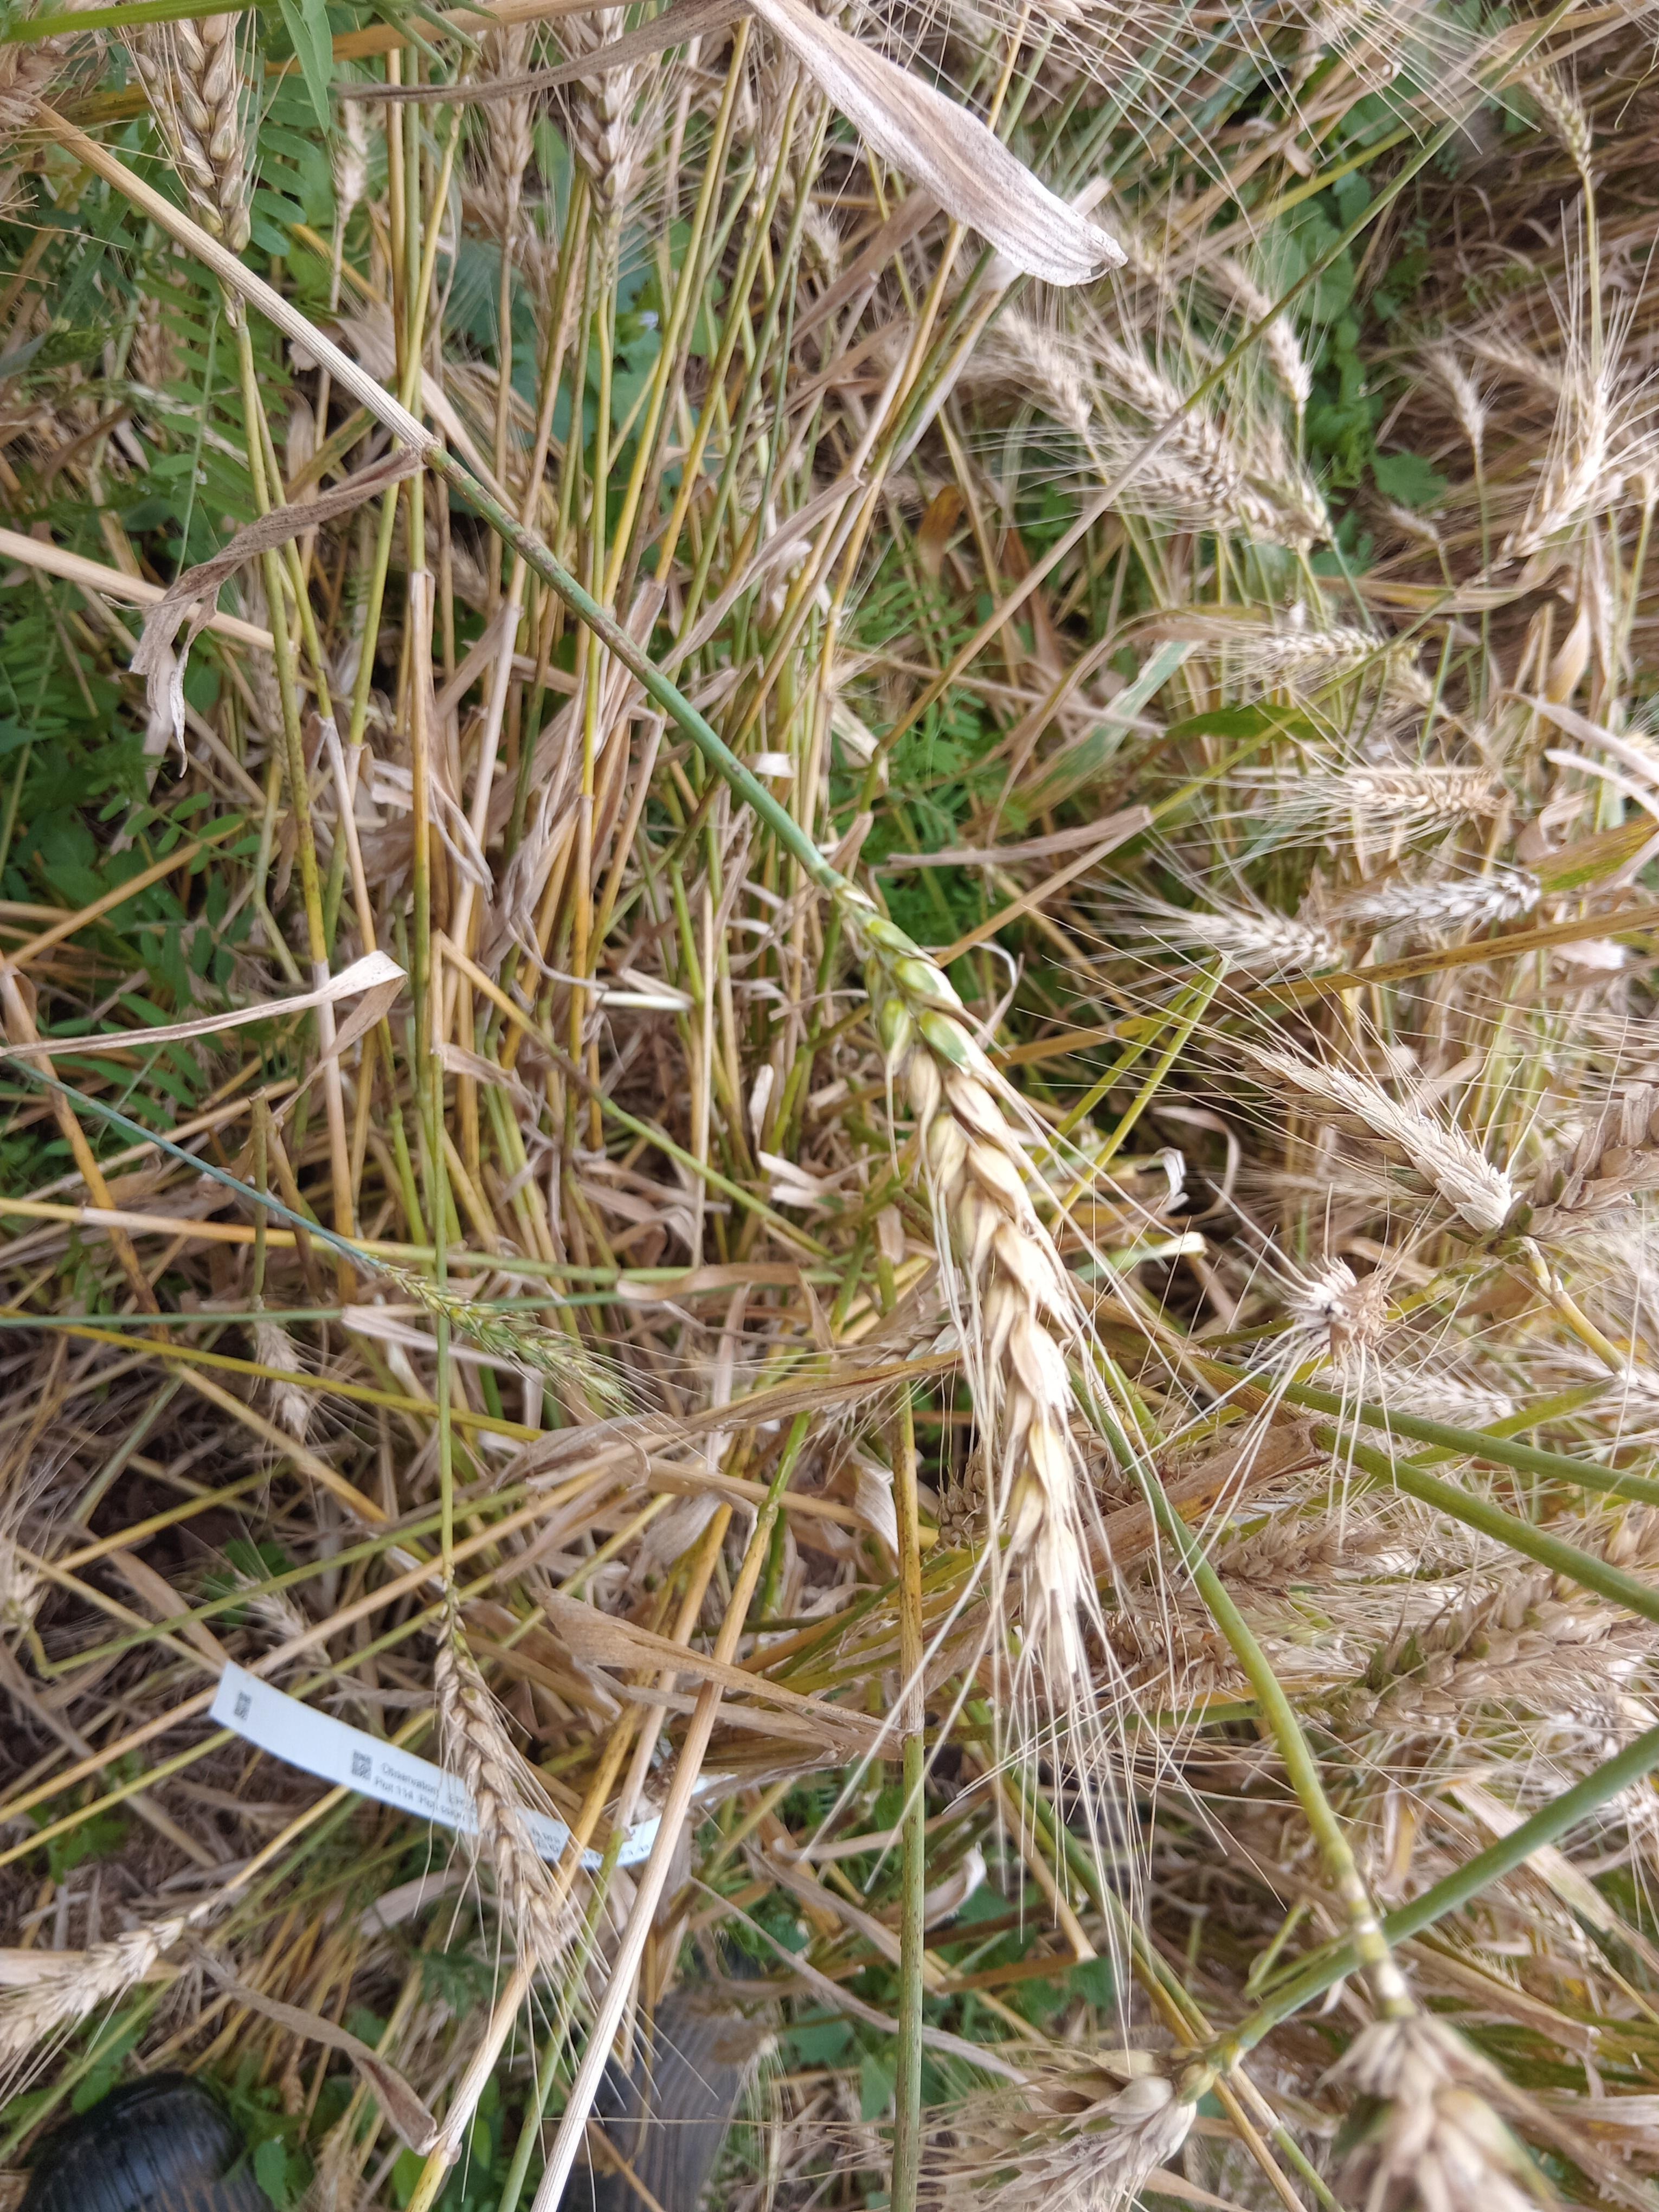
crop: wheat
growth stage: maturity
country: Kenya
